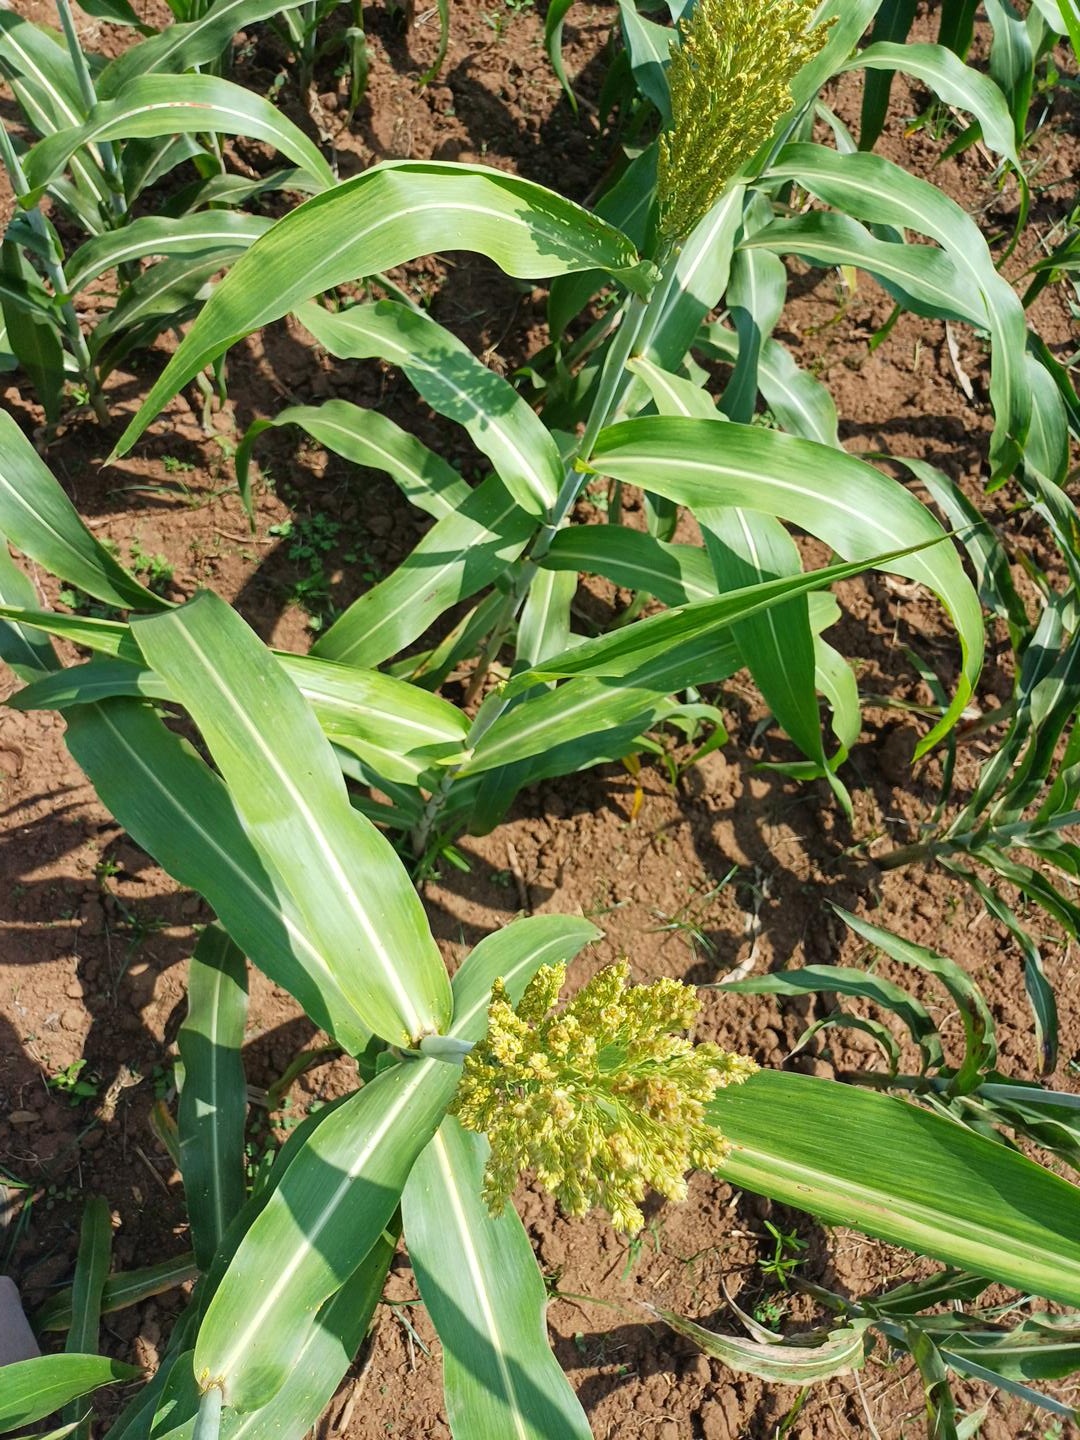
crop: sorghum
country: Kenya
